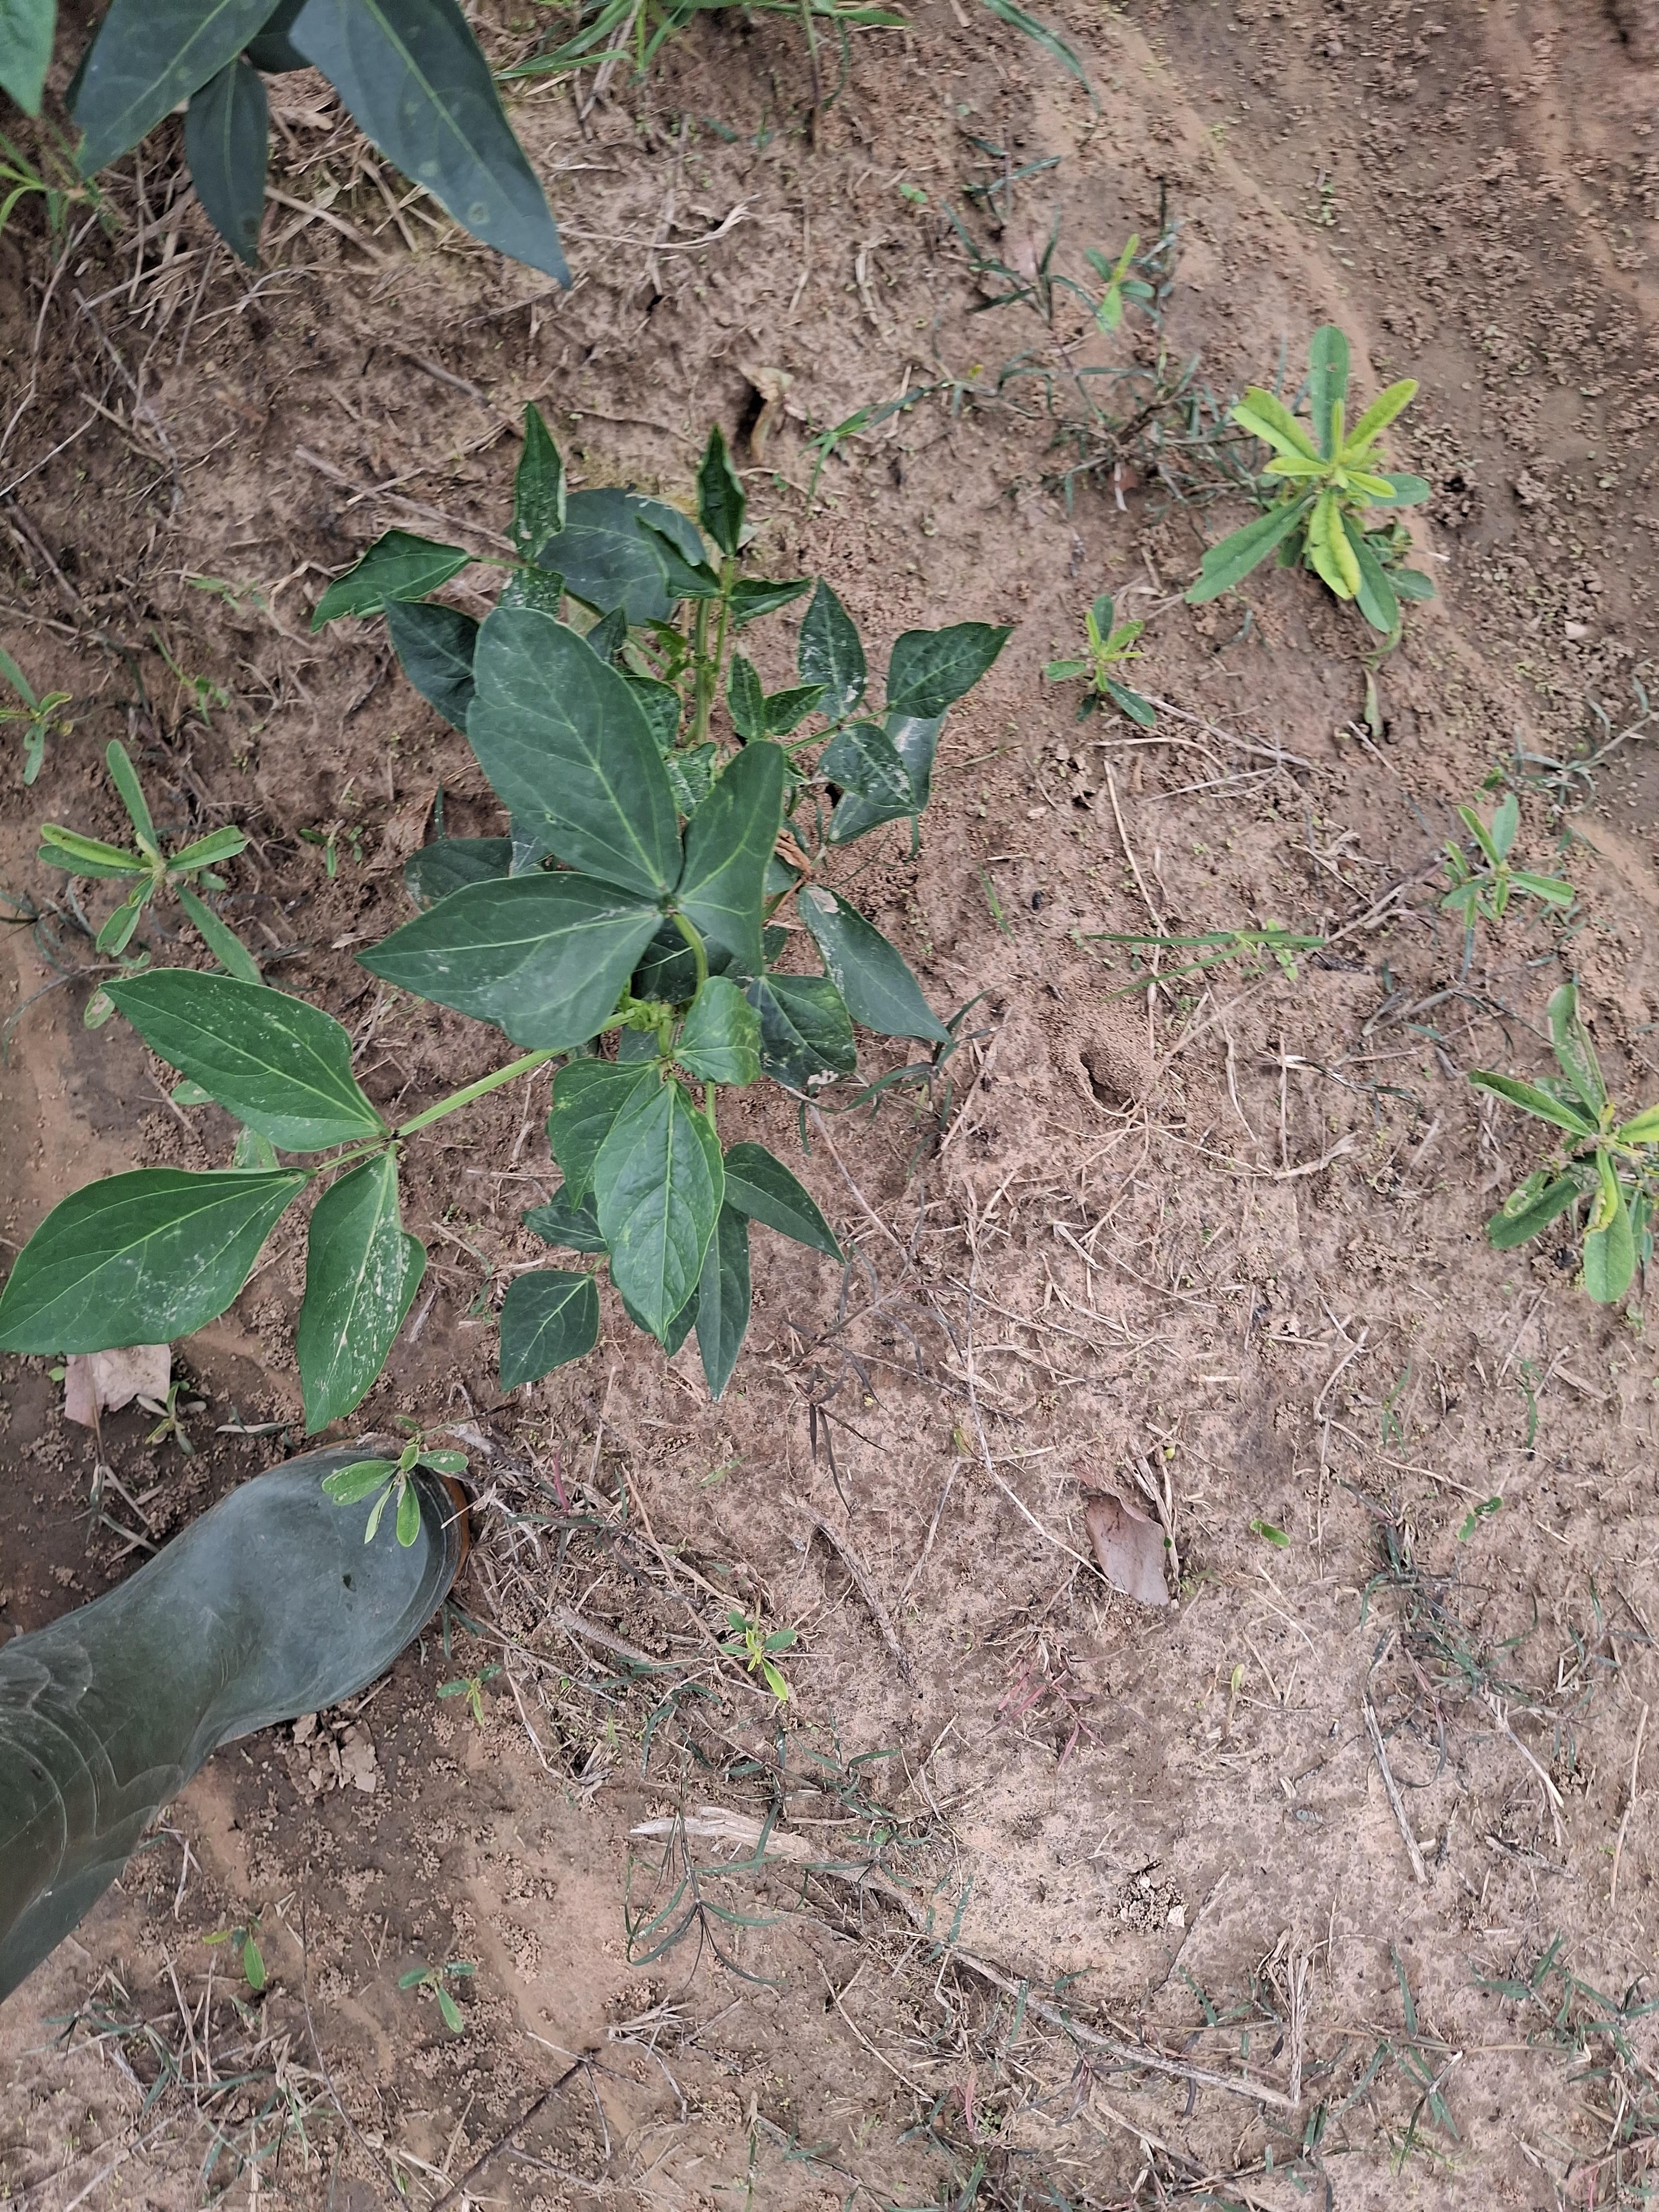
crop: cowpea
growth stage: vegetative
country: Nigeria
